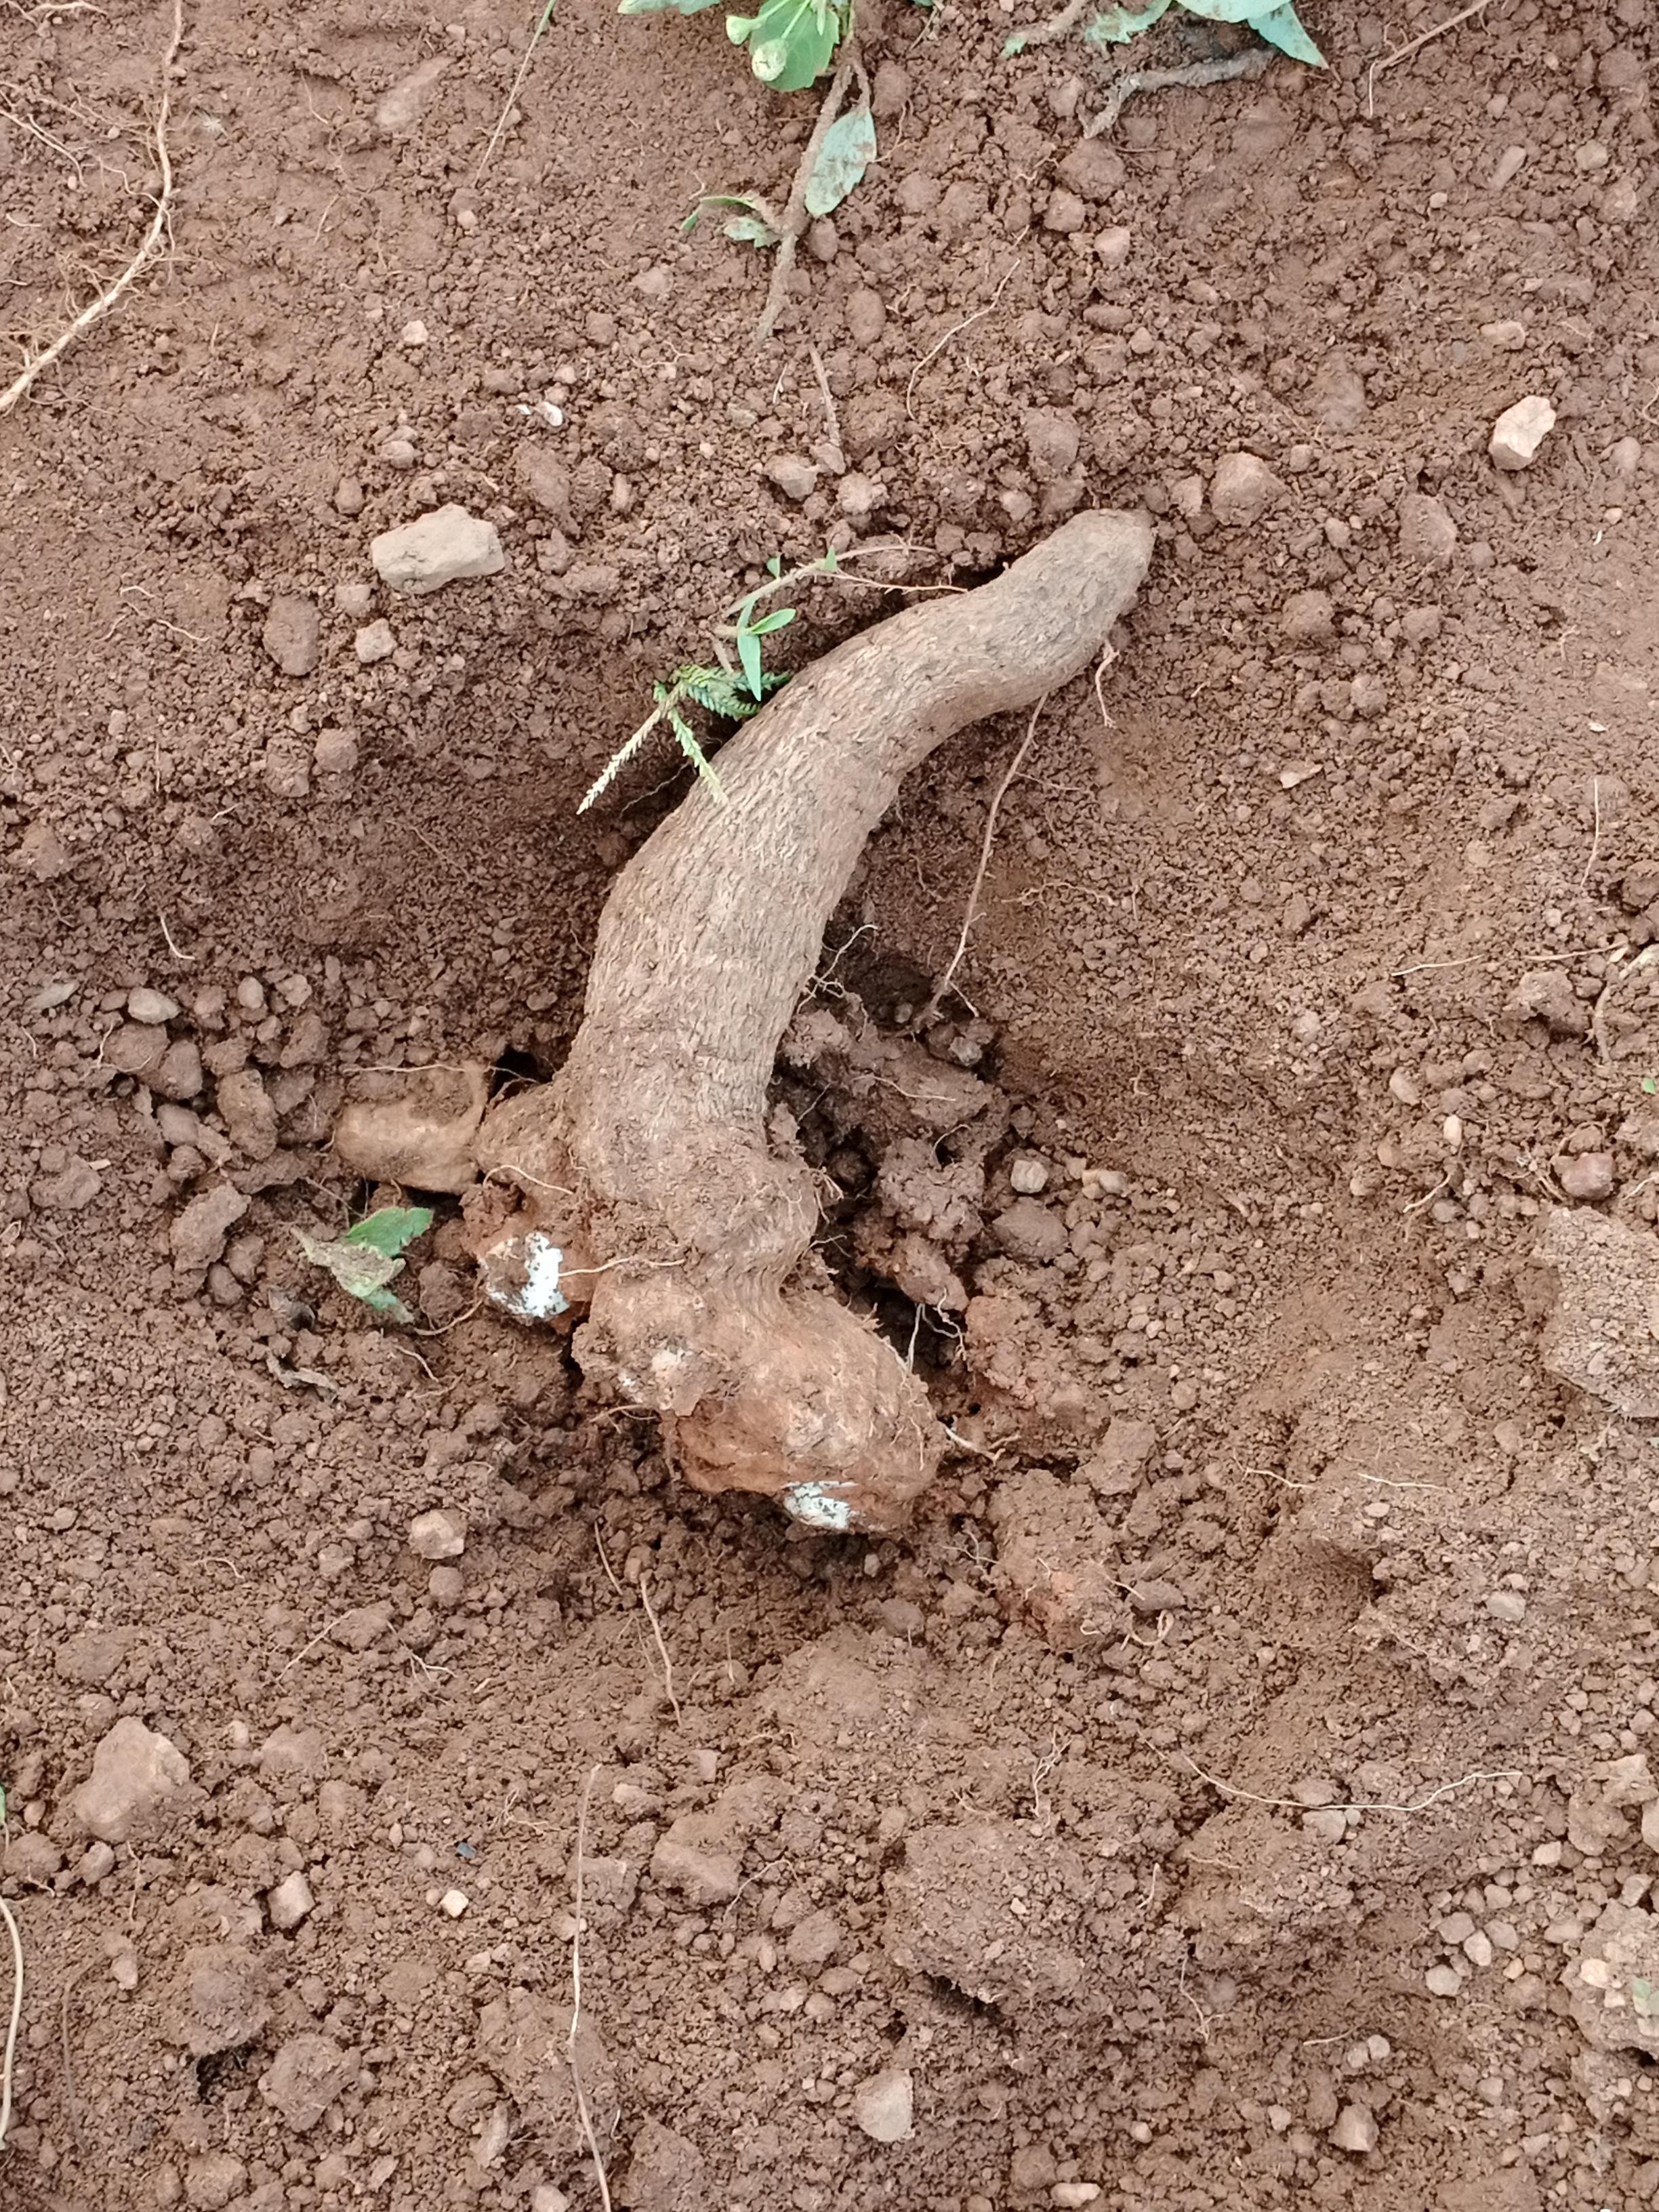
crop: yam
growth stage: harvest
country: Nigeria
